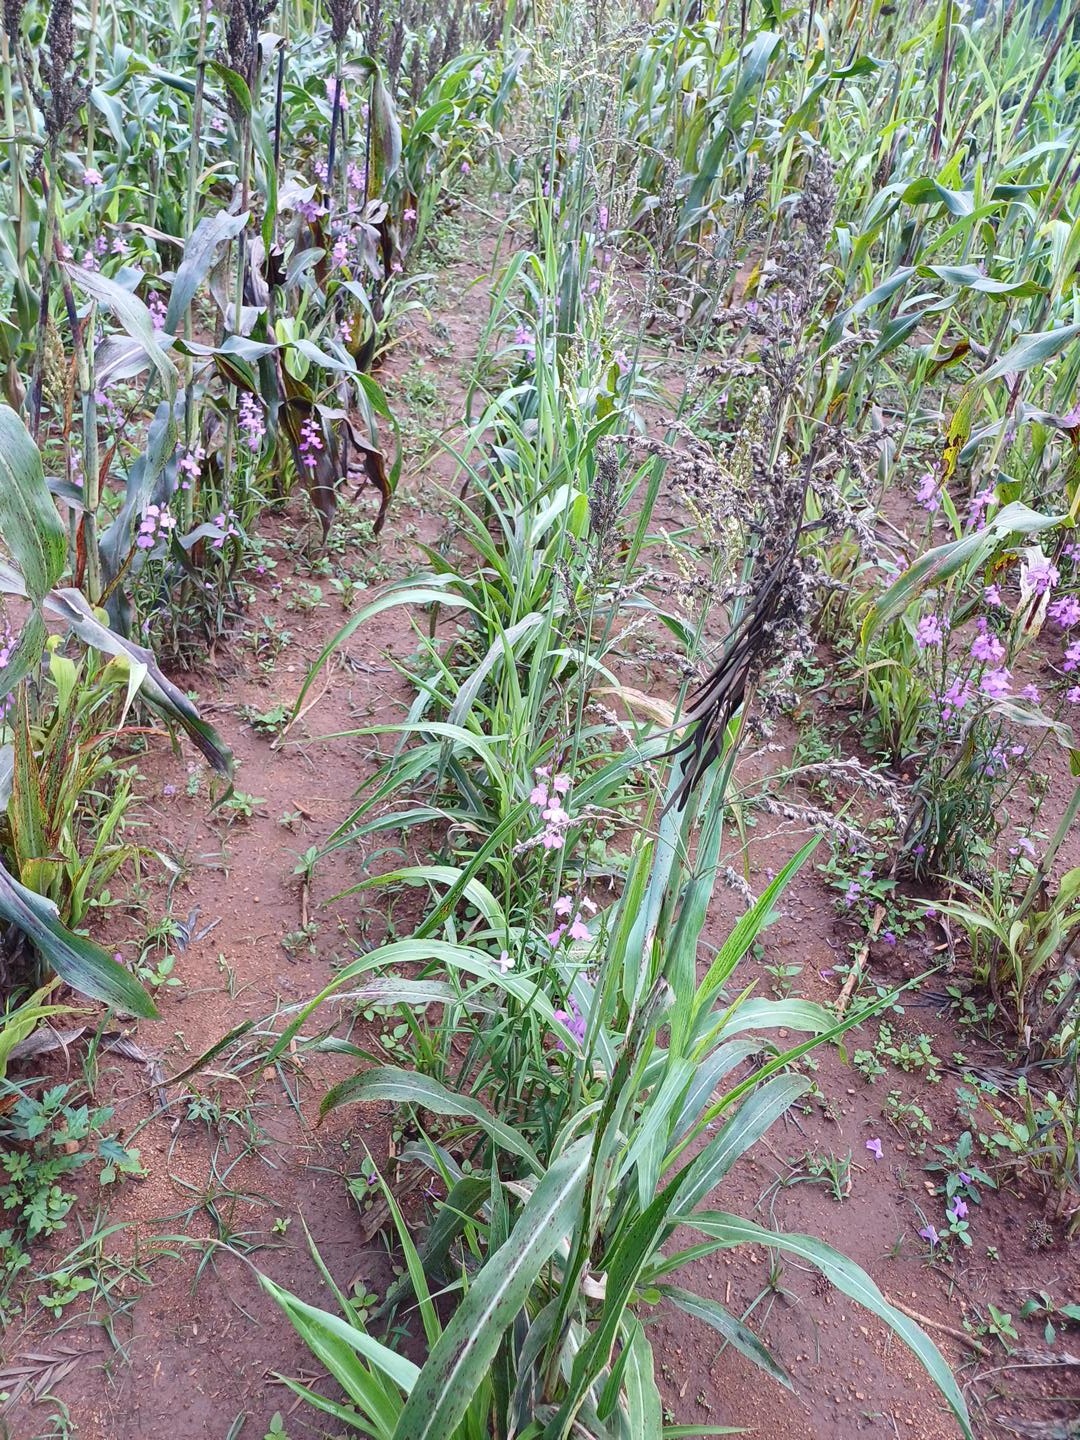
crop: sorghum
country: Kenya
